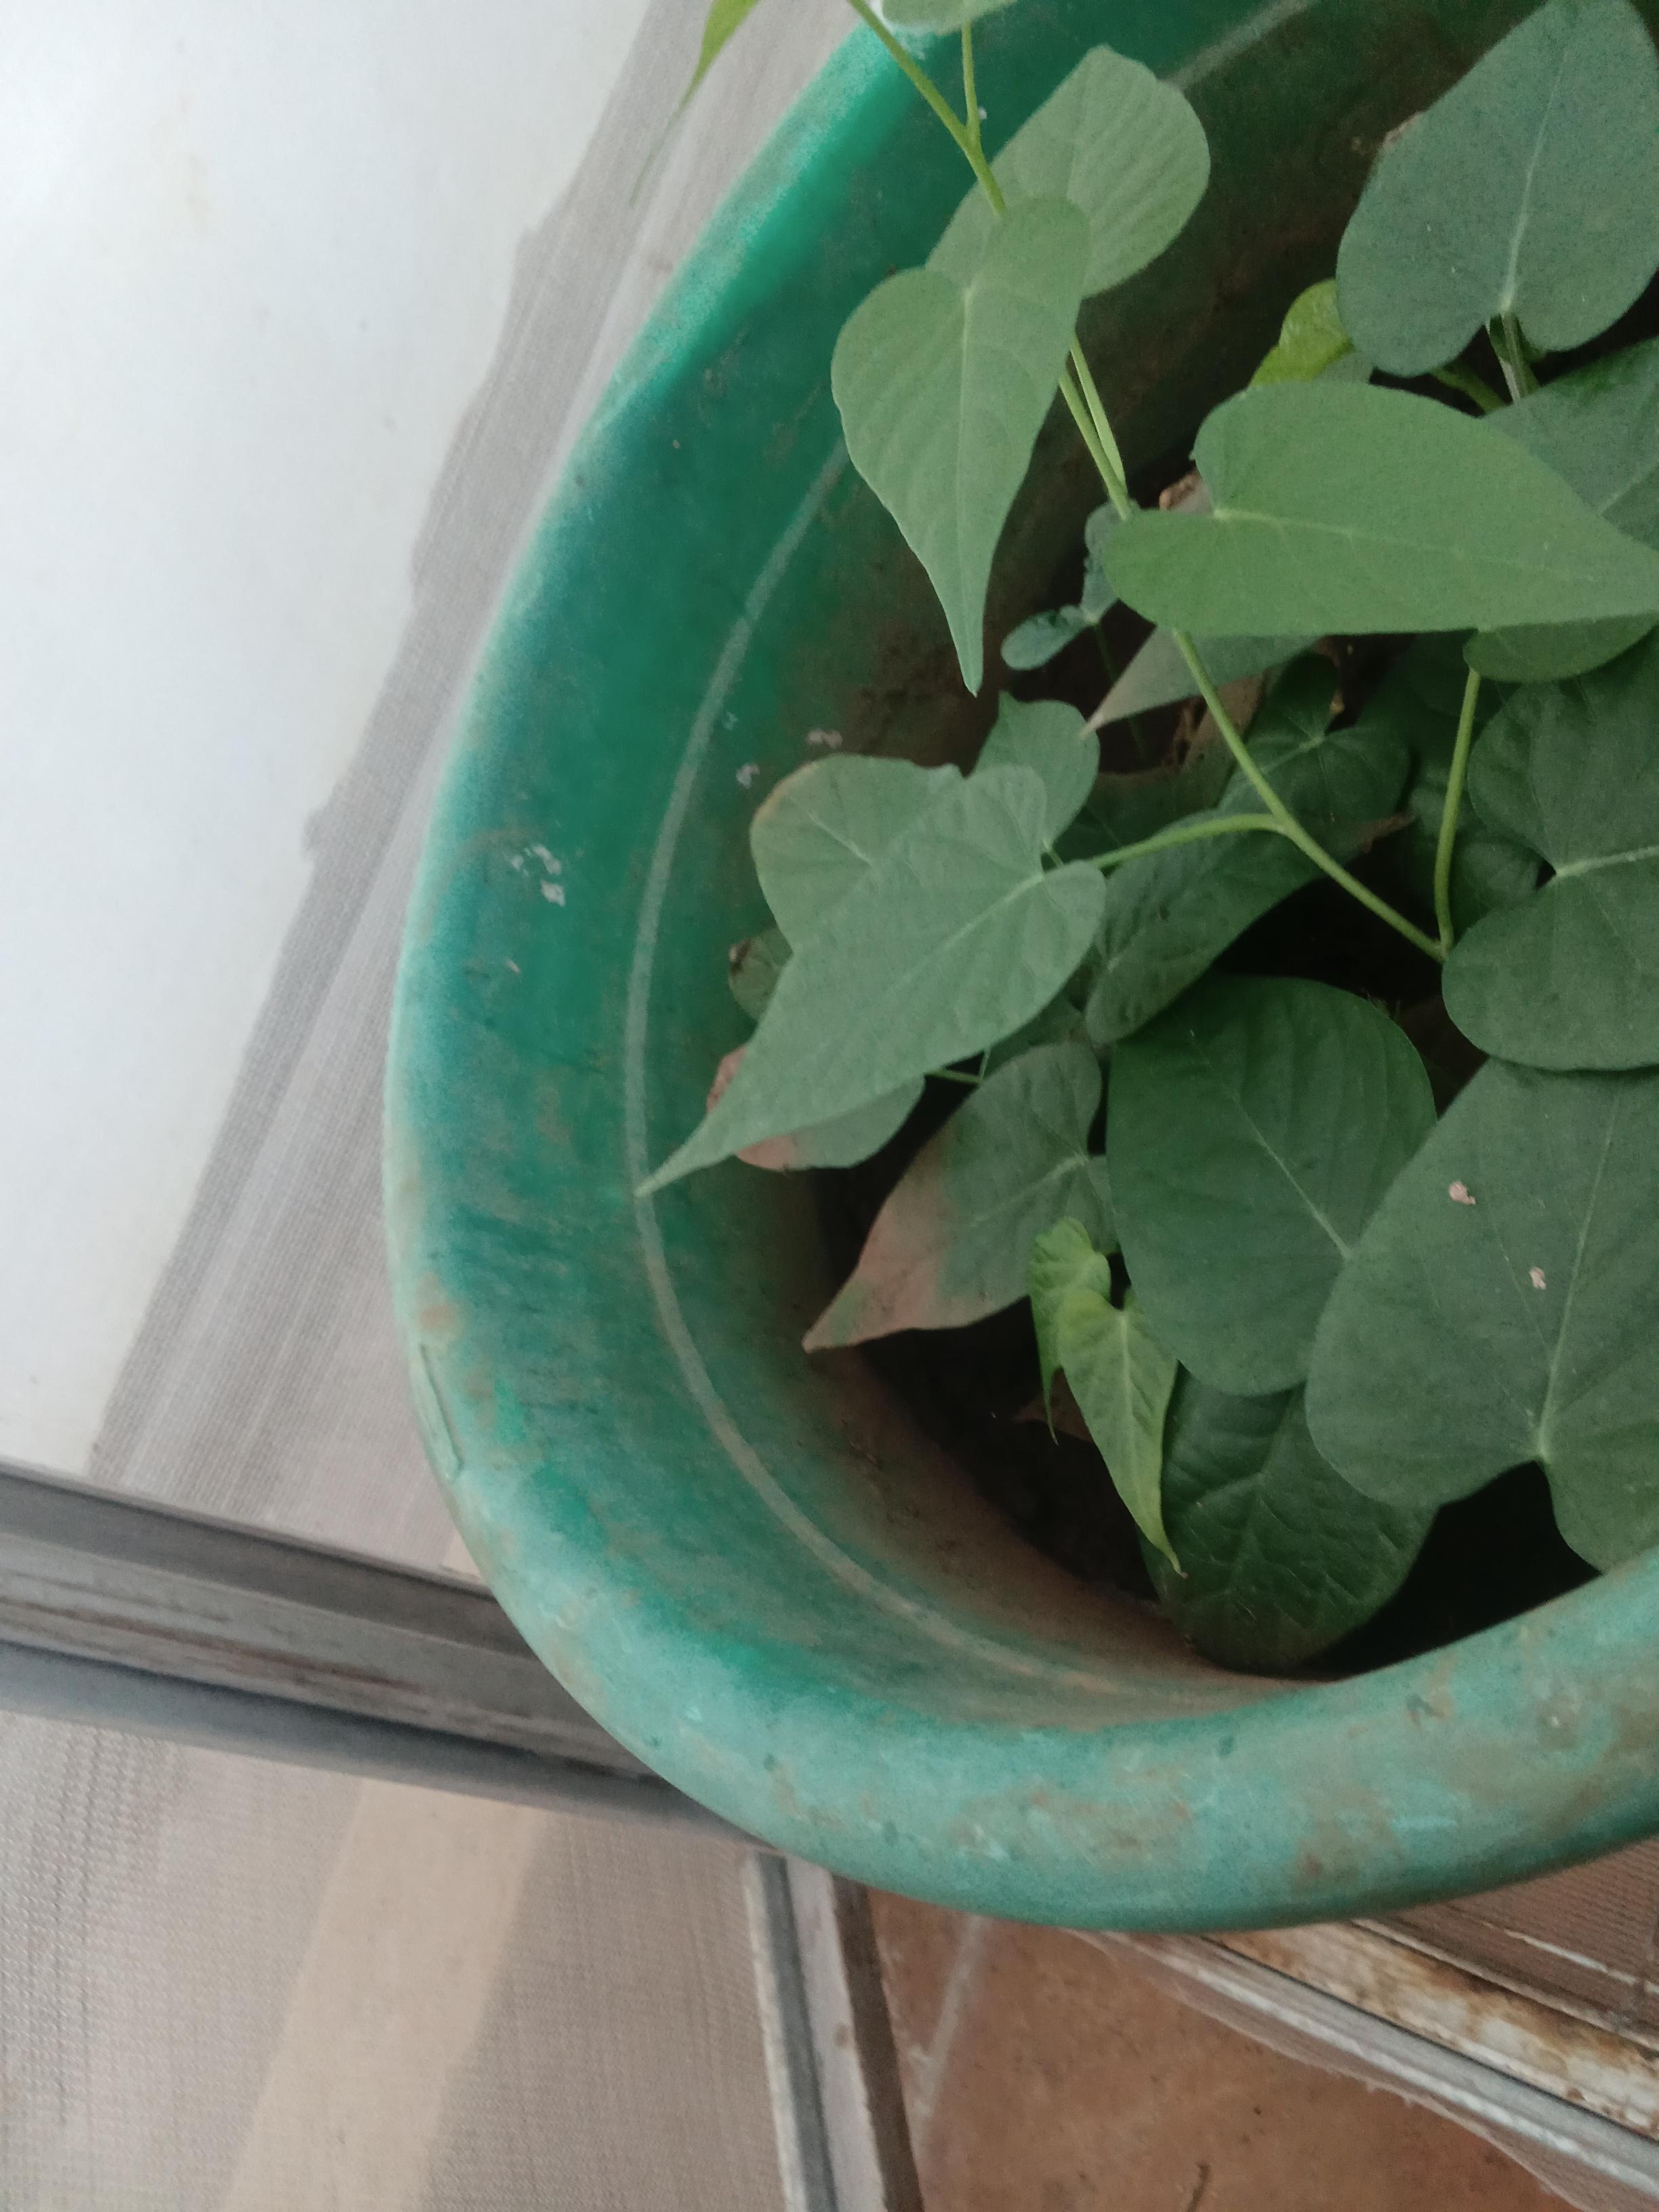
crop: sweet potato
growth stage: vegetative
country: Kenya
